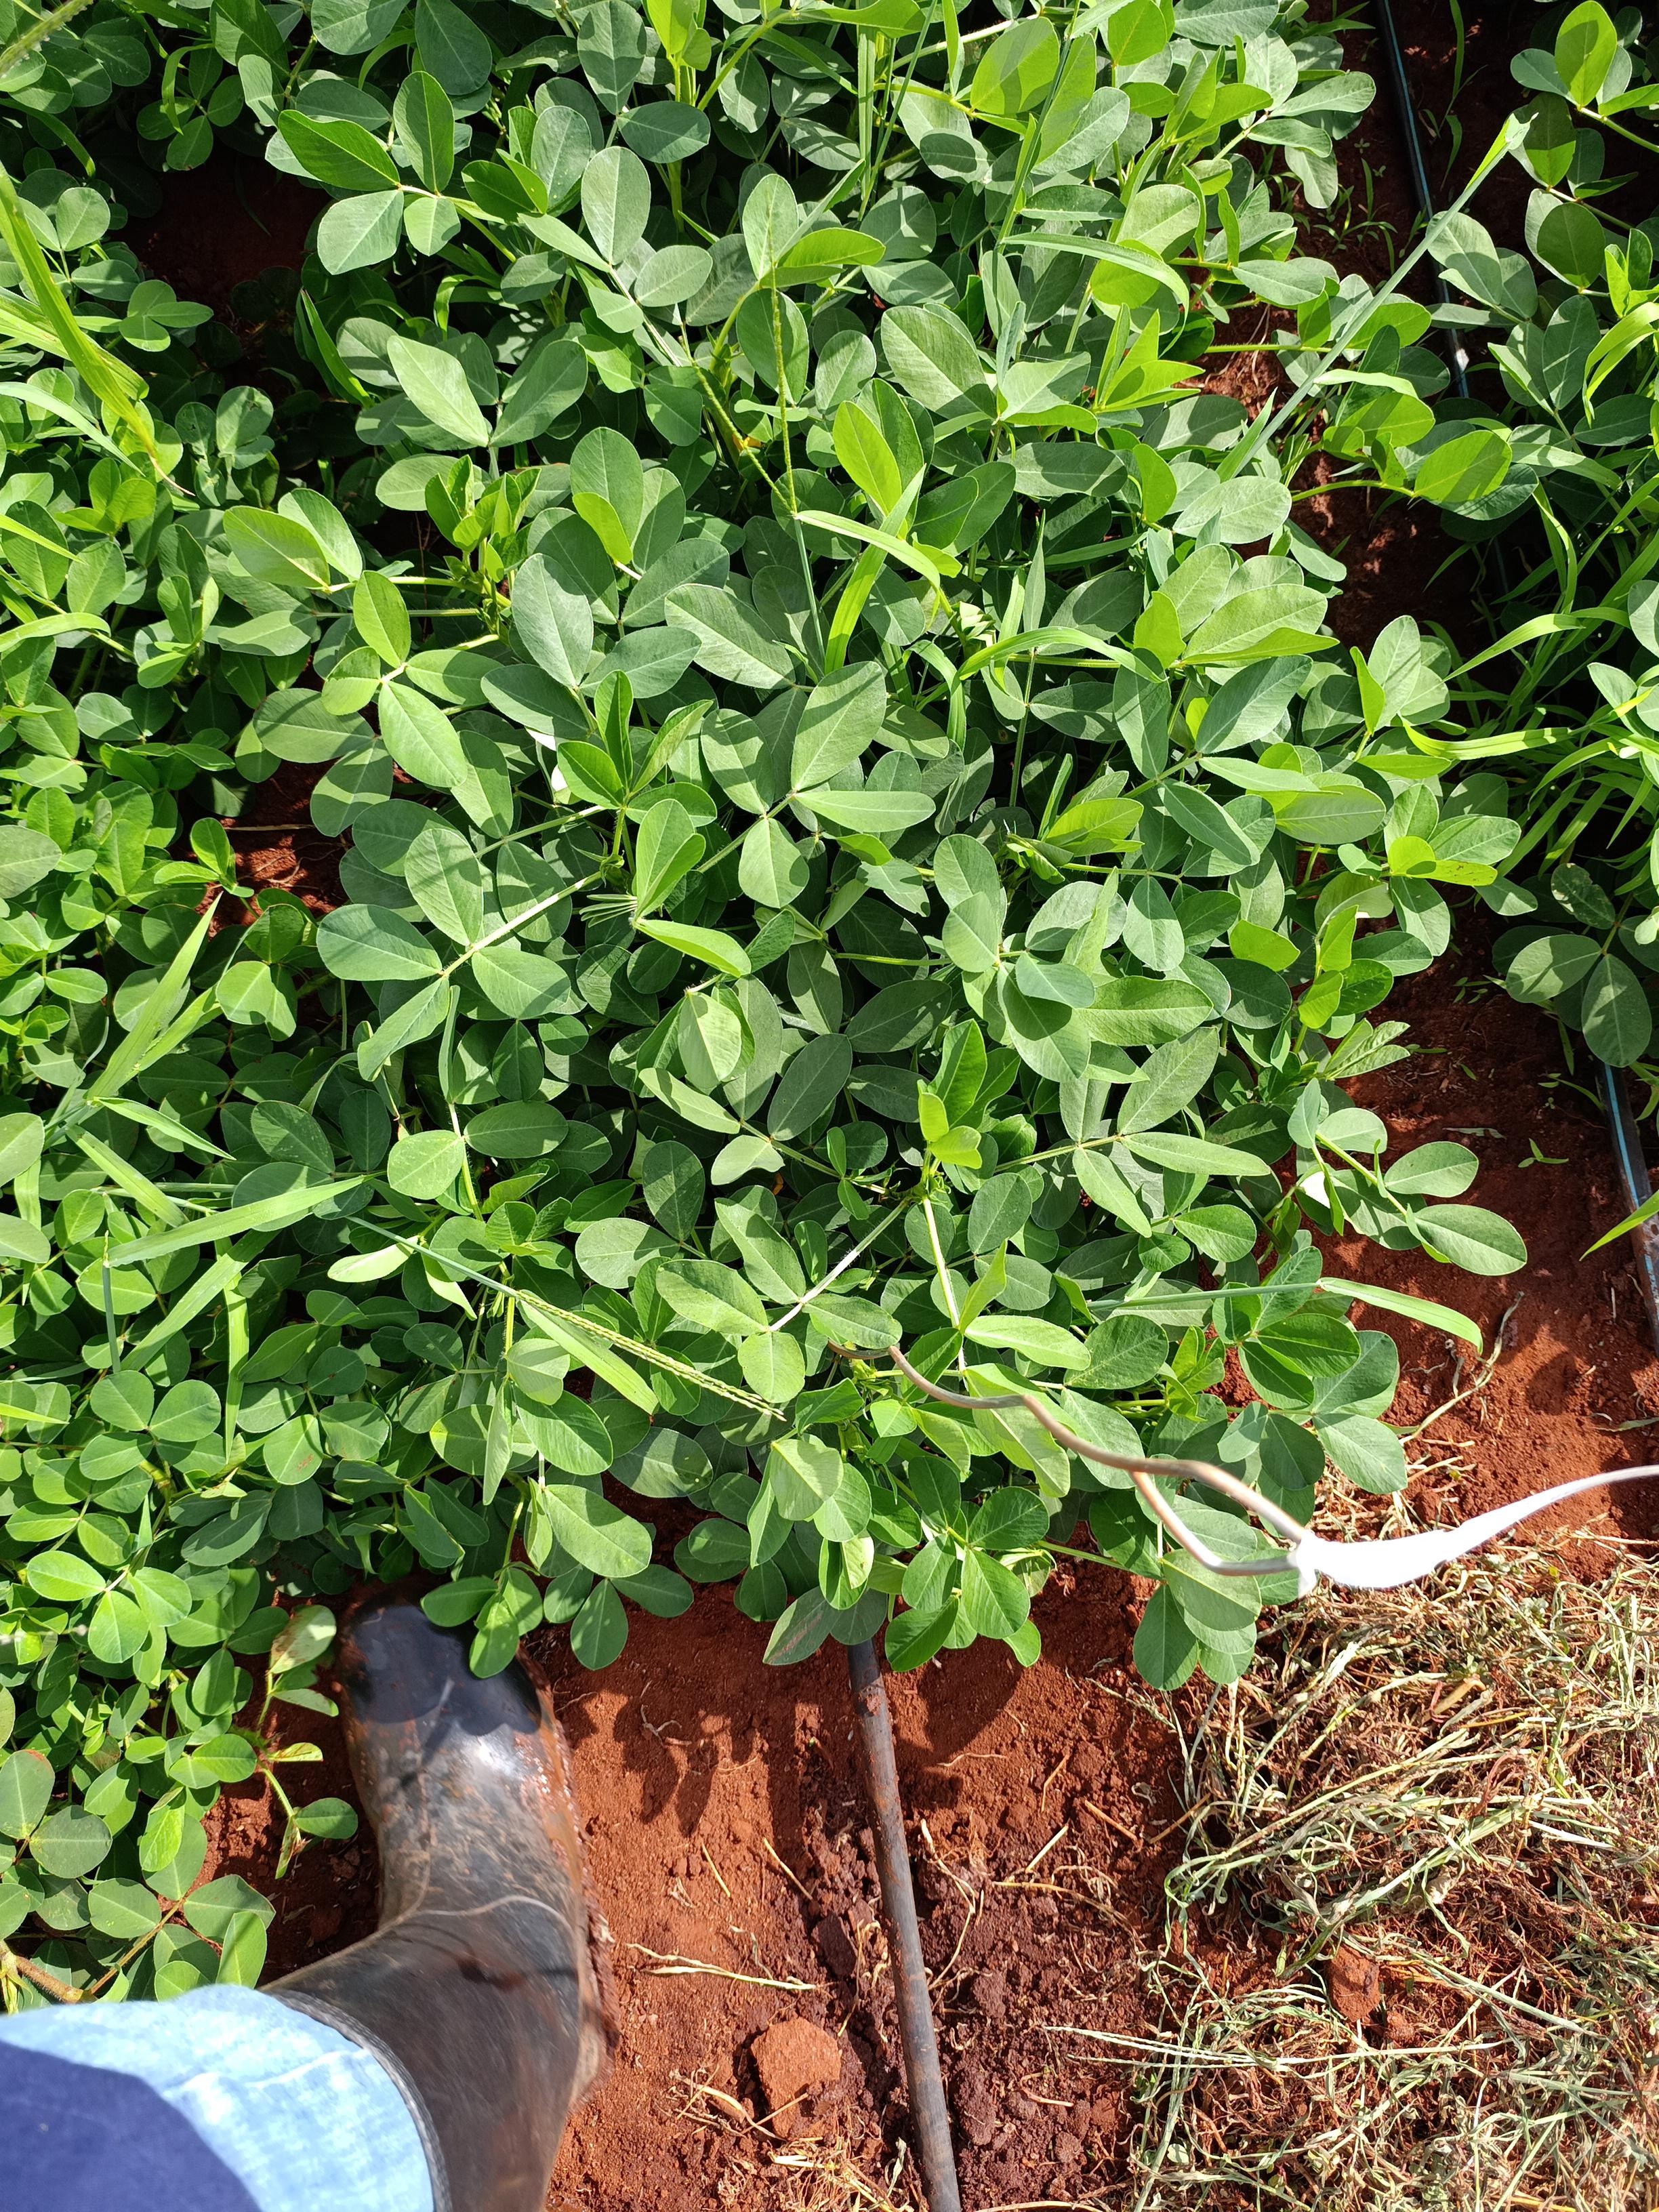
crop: groundnut
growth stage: flowering
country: Kenya
